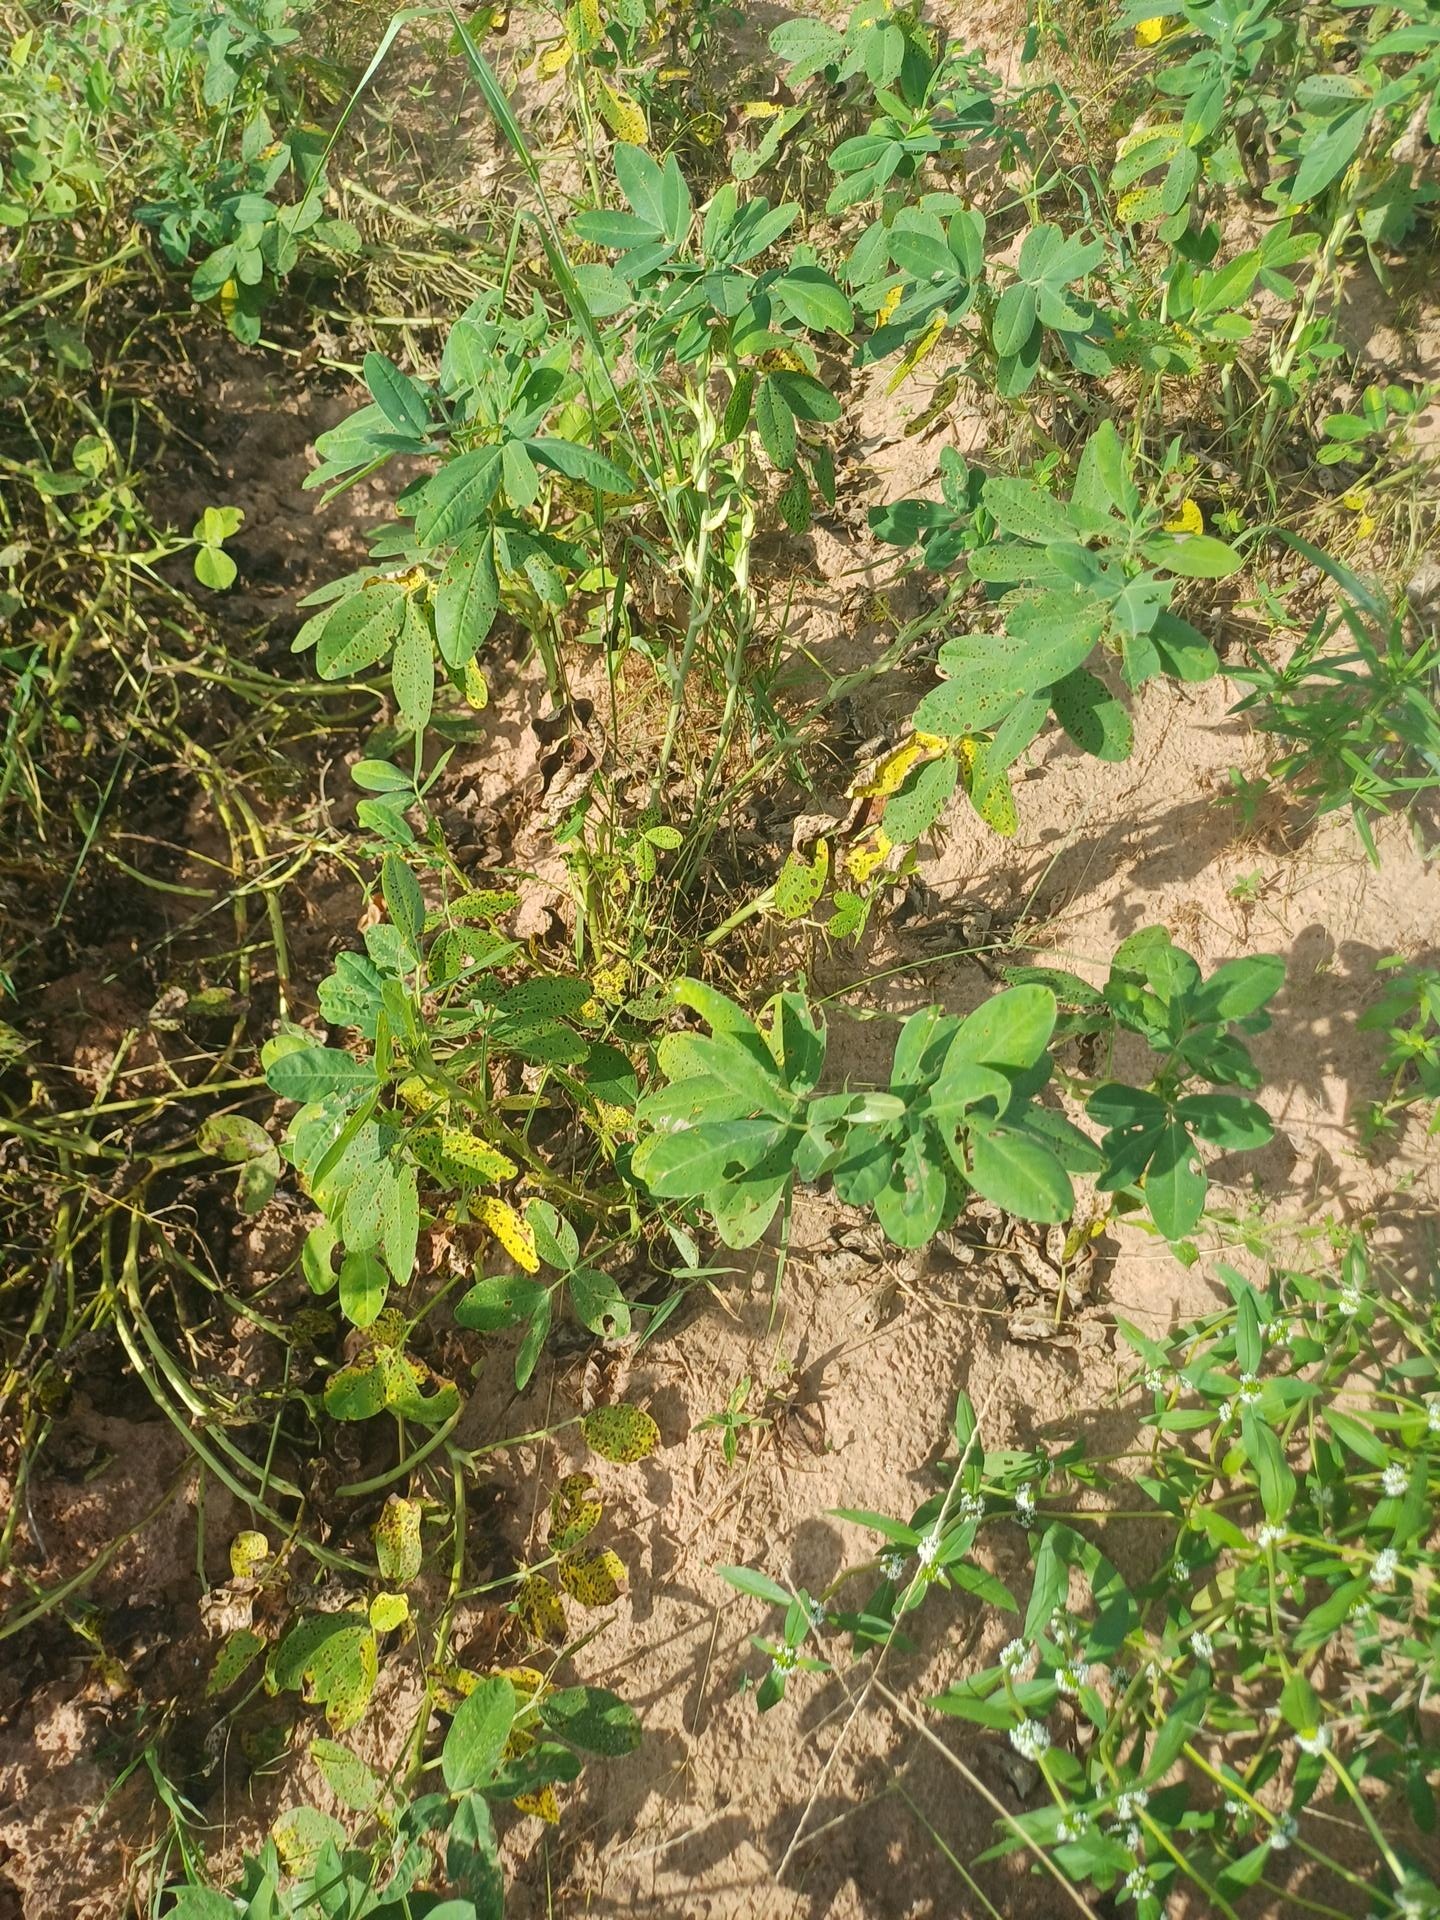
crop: groundnut
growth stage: flowering
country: Senegal
